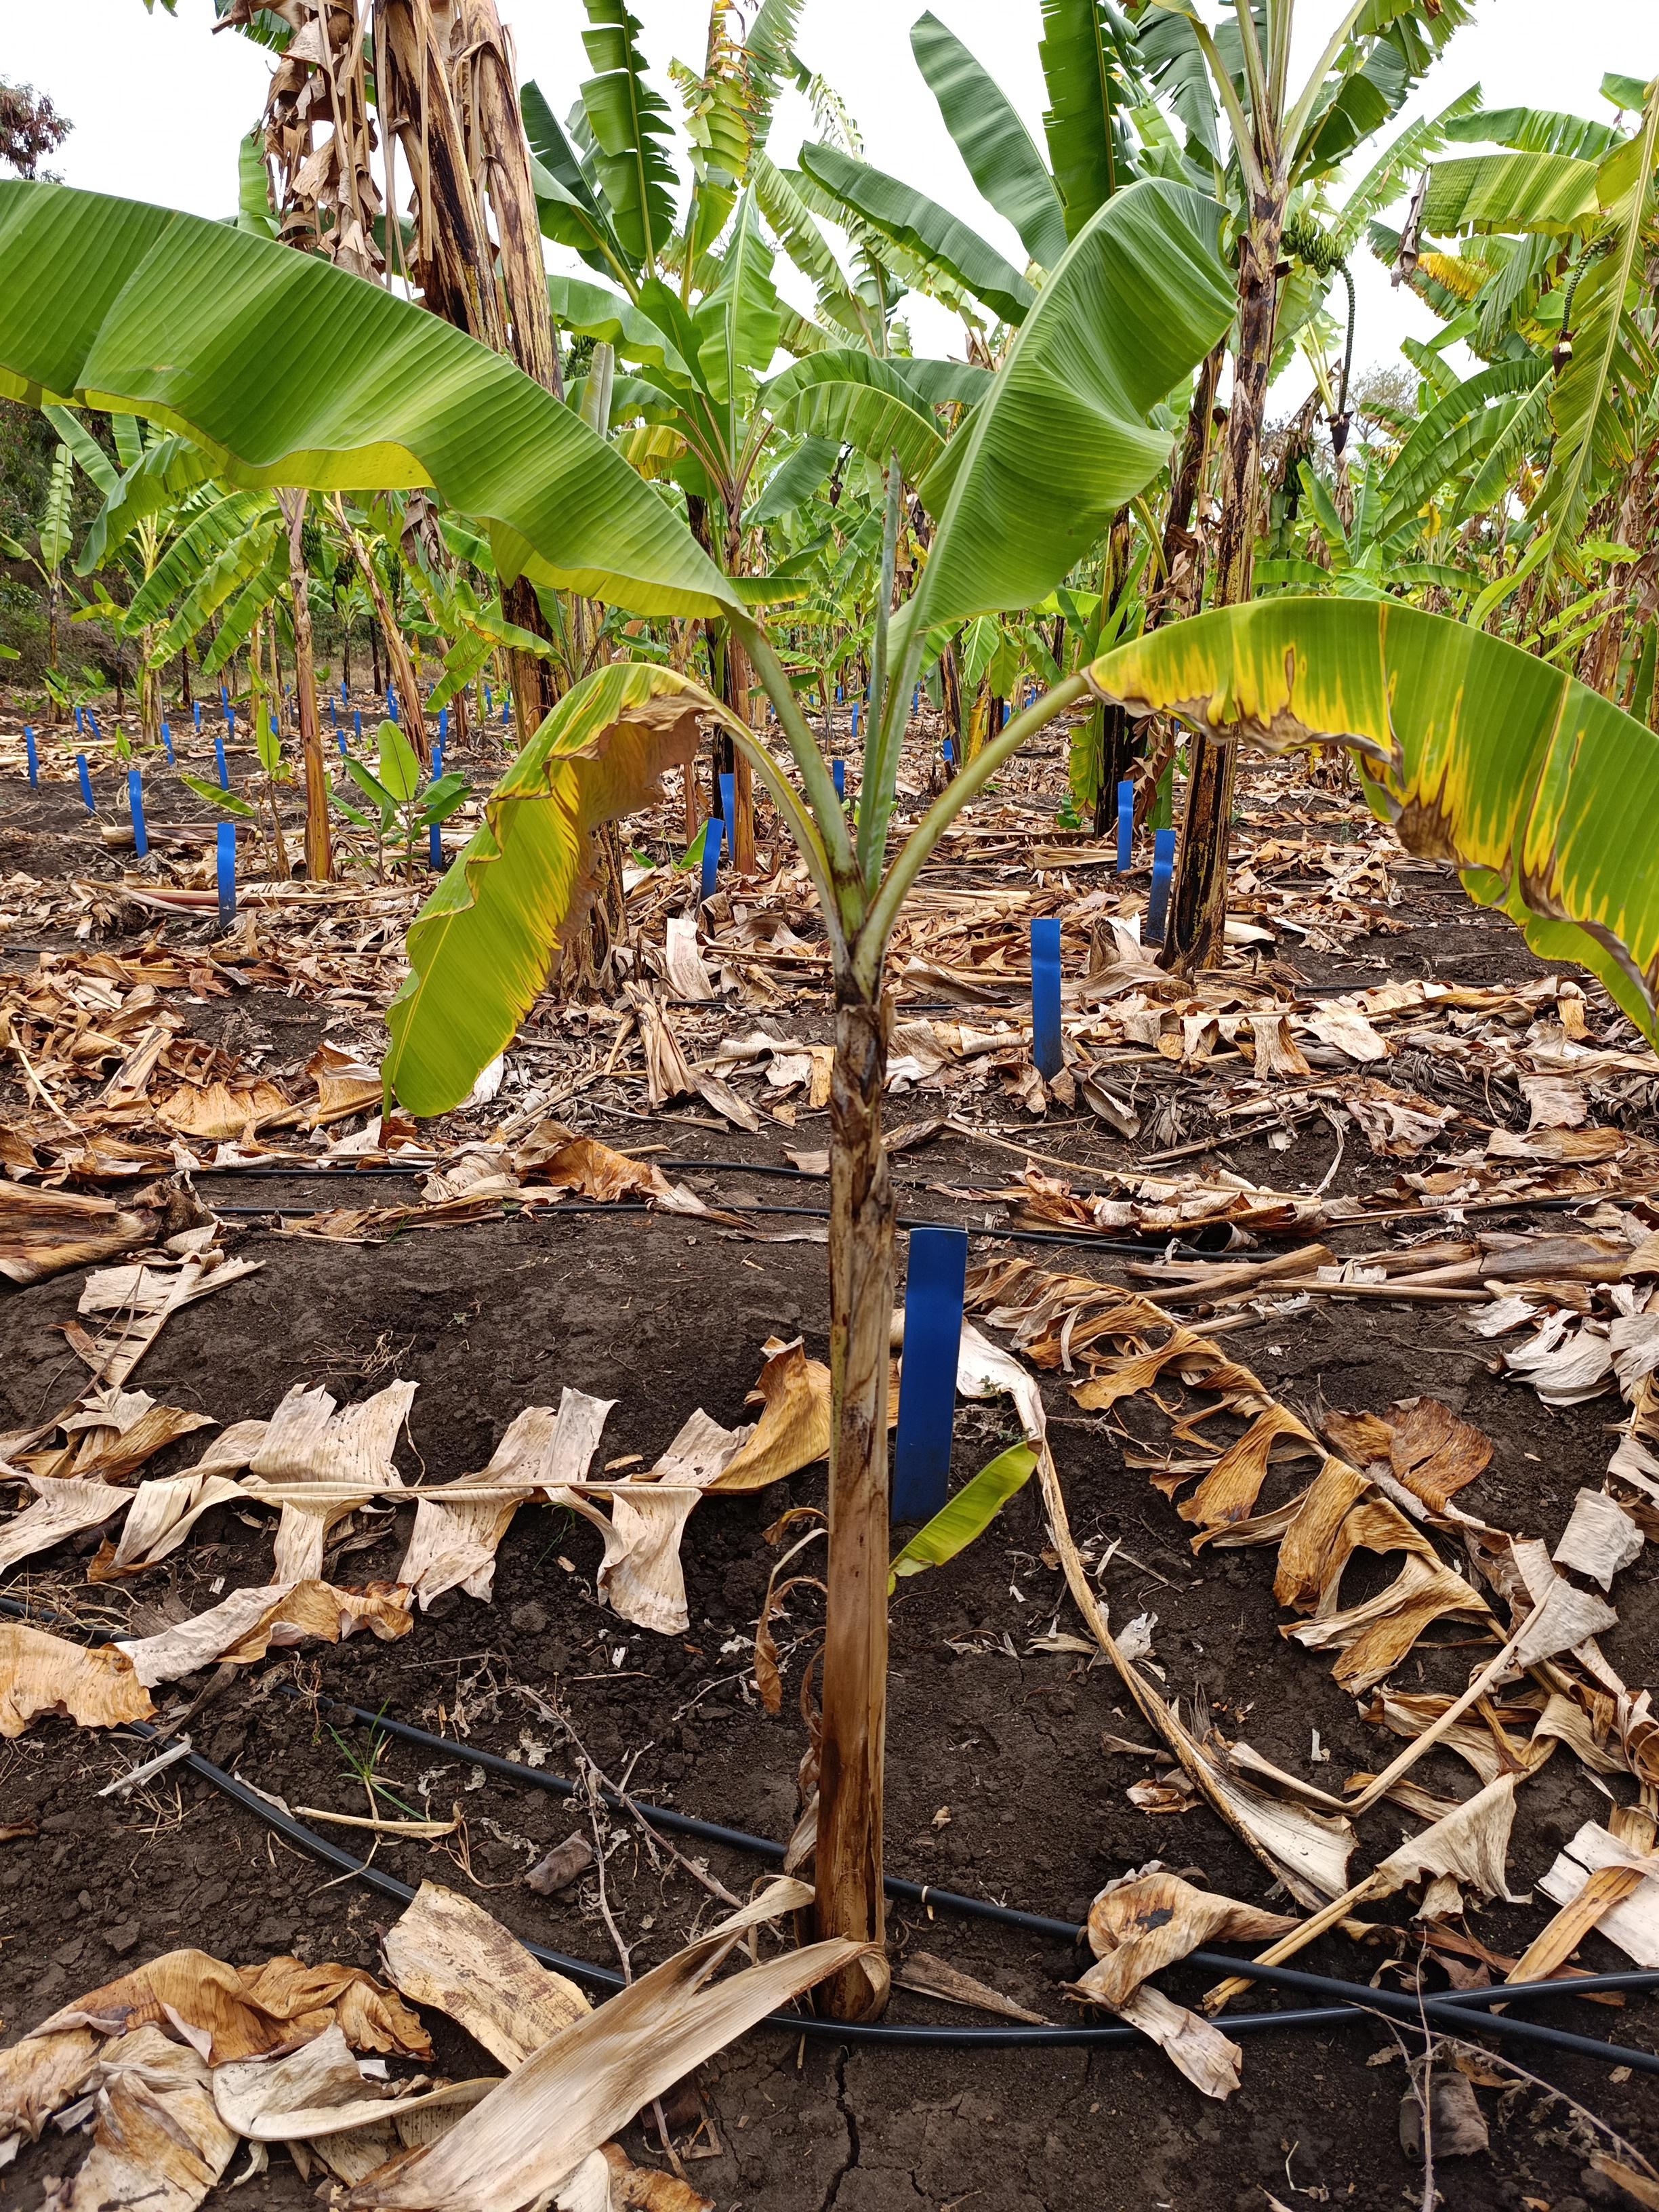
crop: banana
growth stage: vegetative
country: Tanzania
